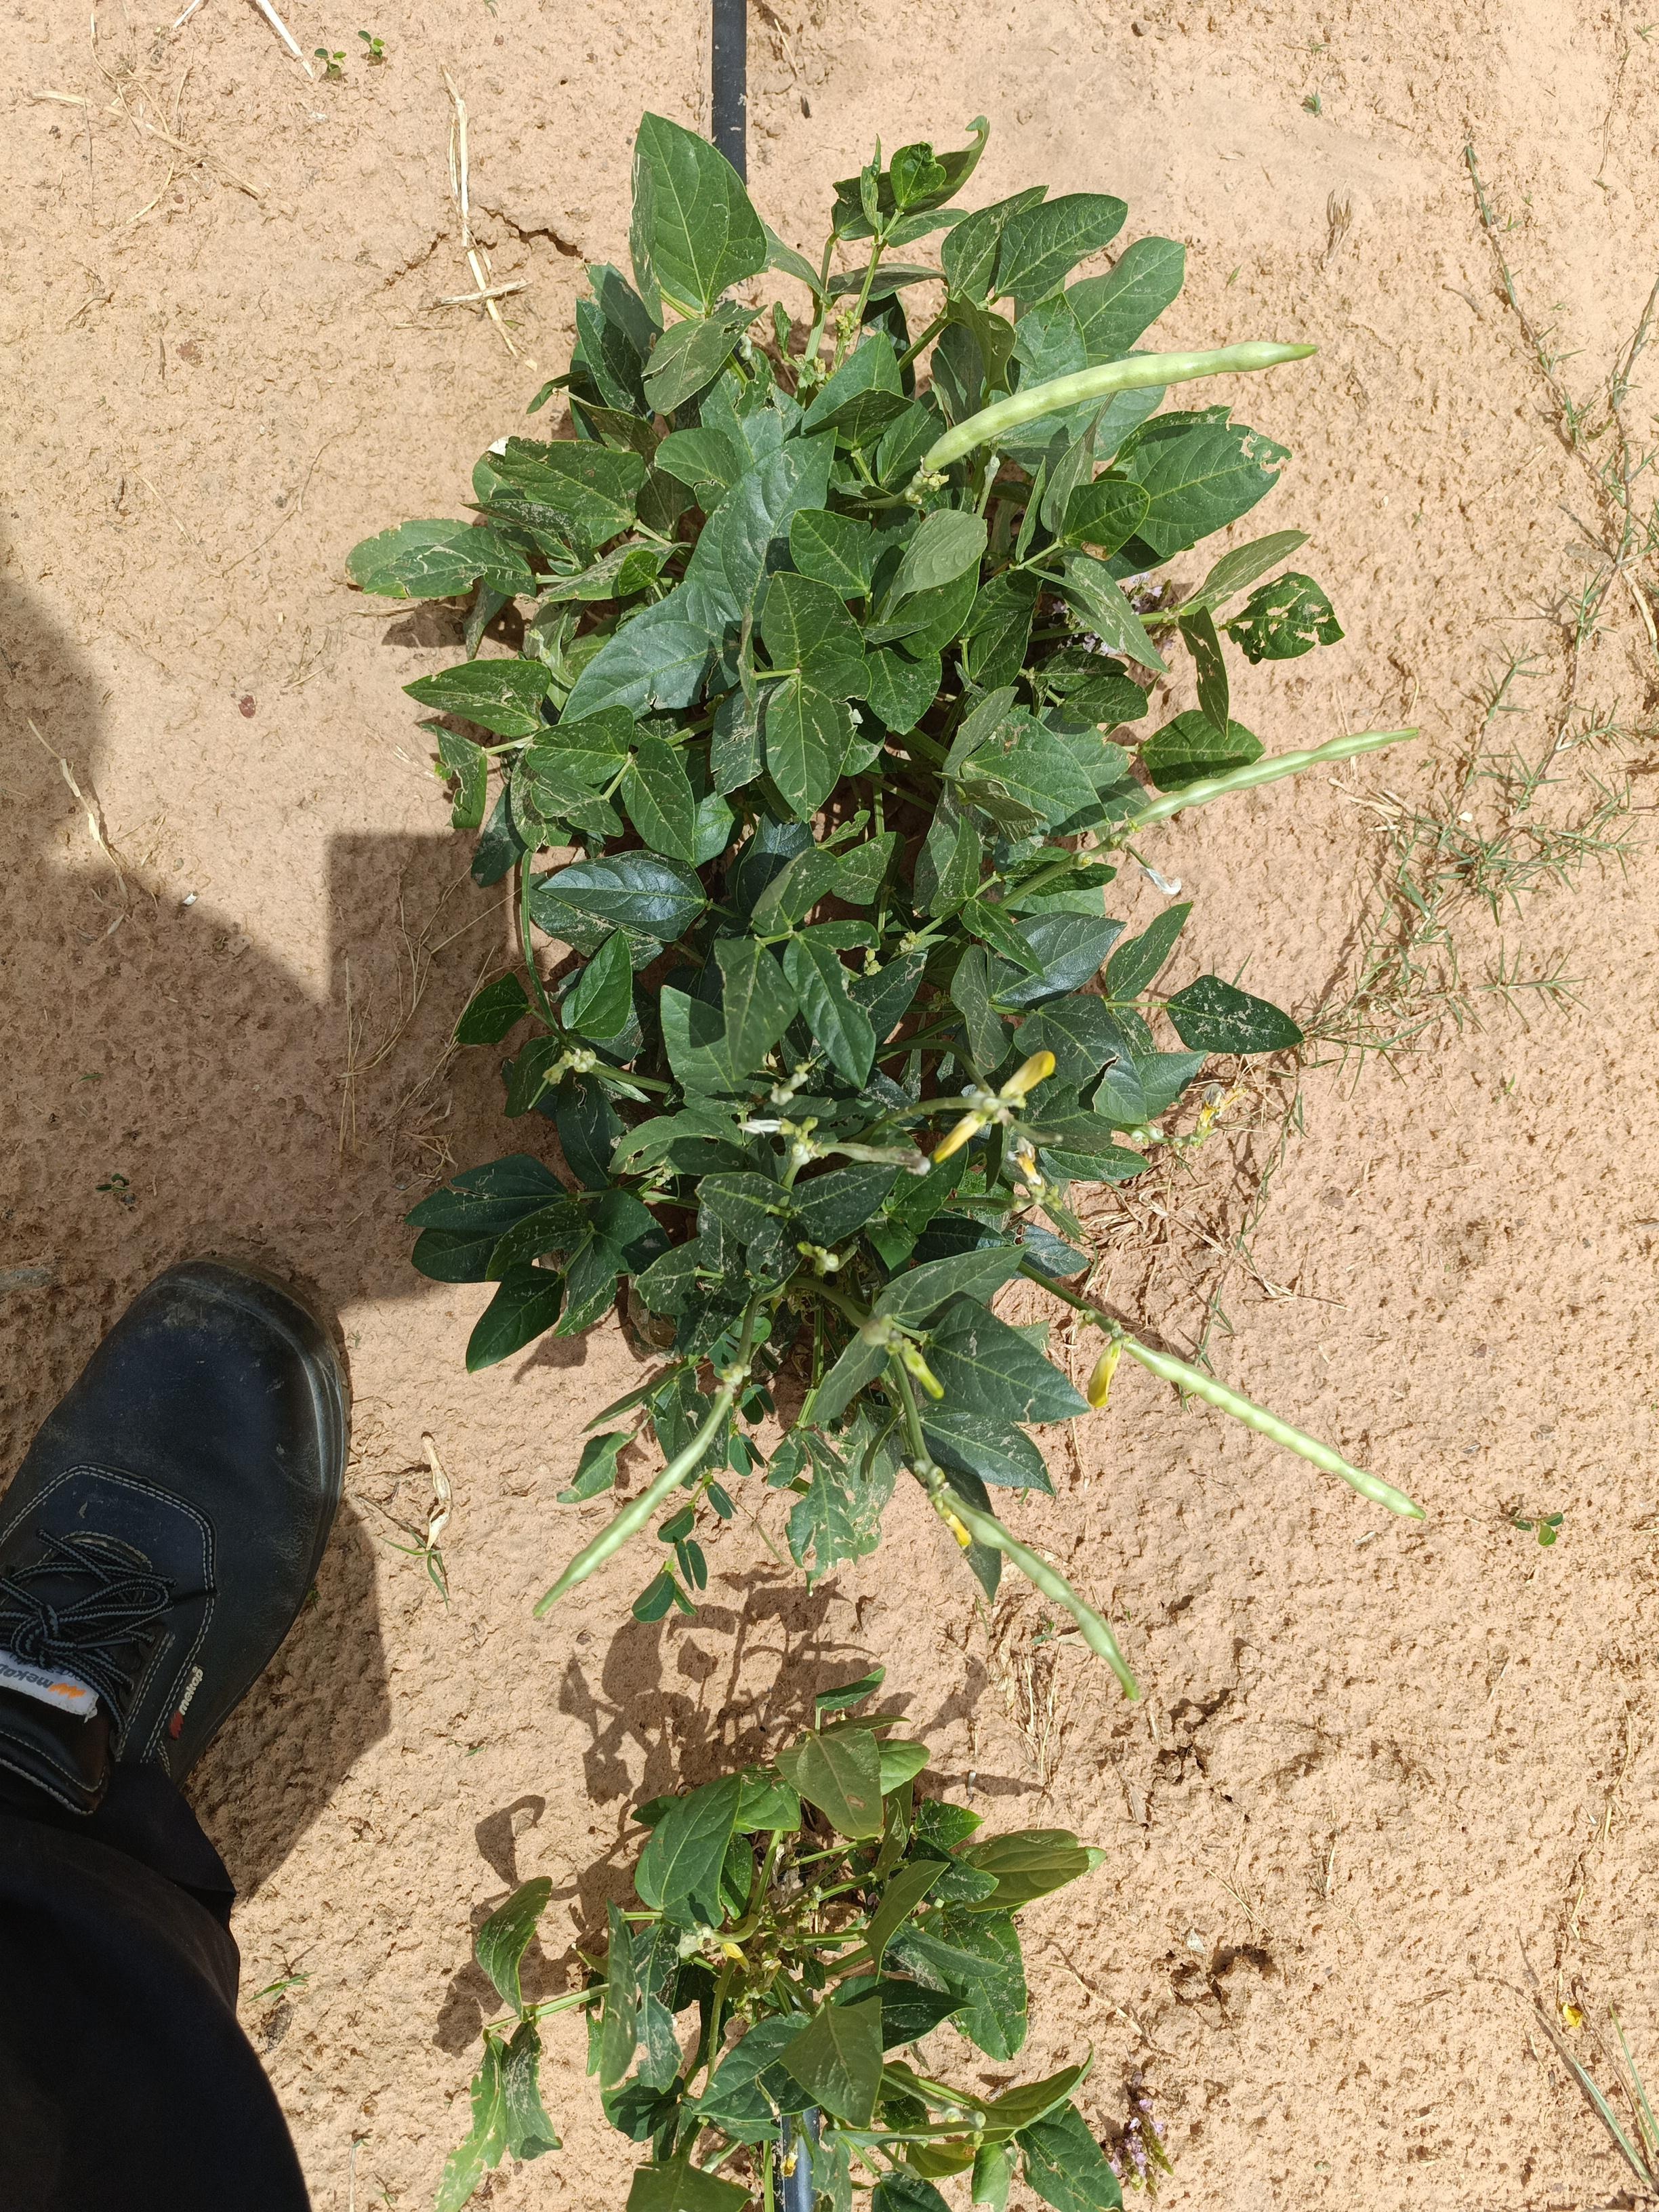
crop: cowpea
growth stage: development pod
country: Nigeria
